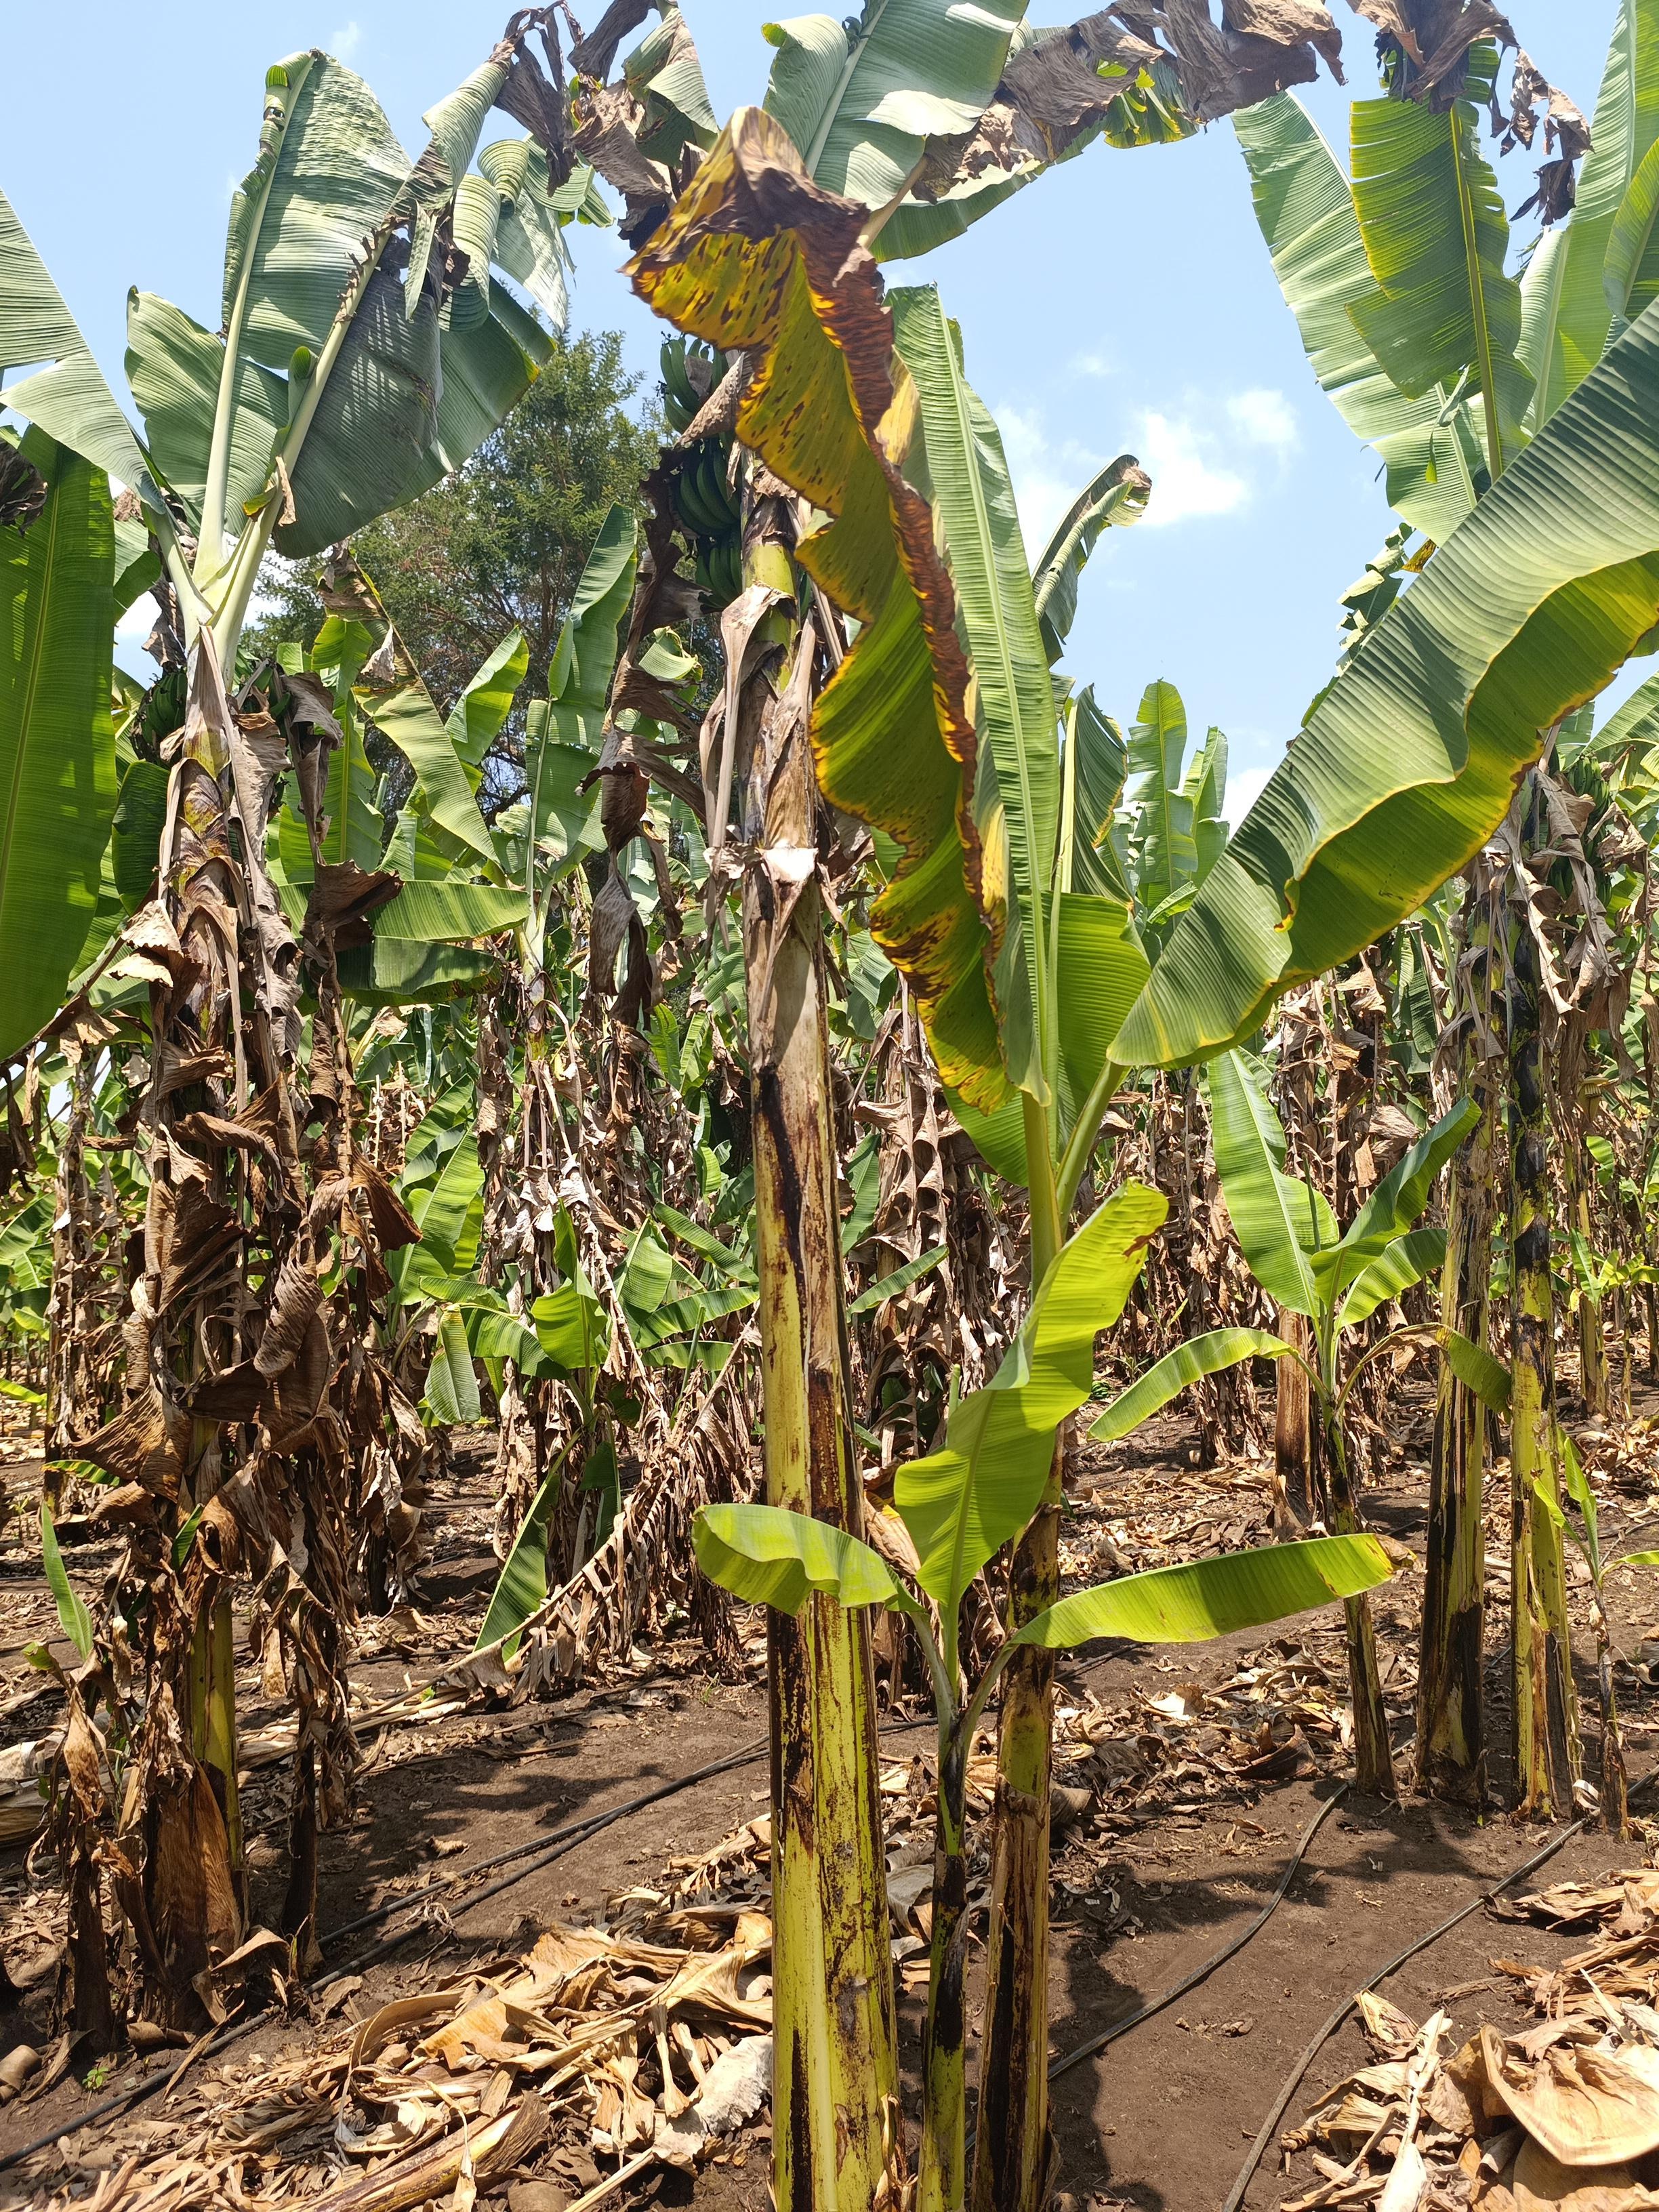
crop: banana
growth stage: development fruit
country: Tanzania
